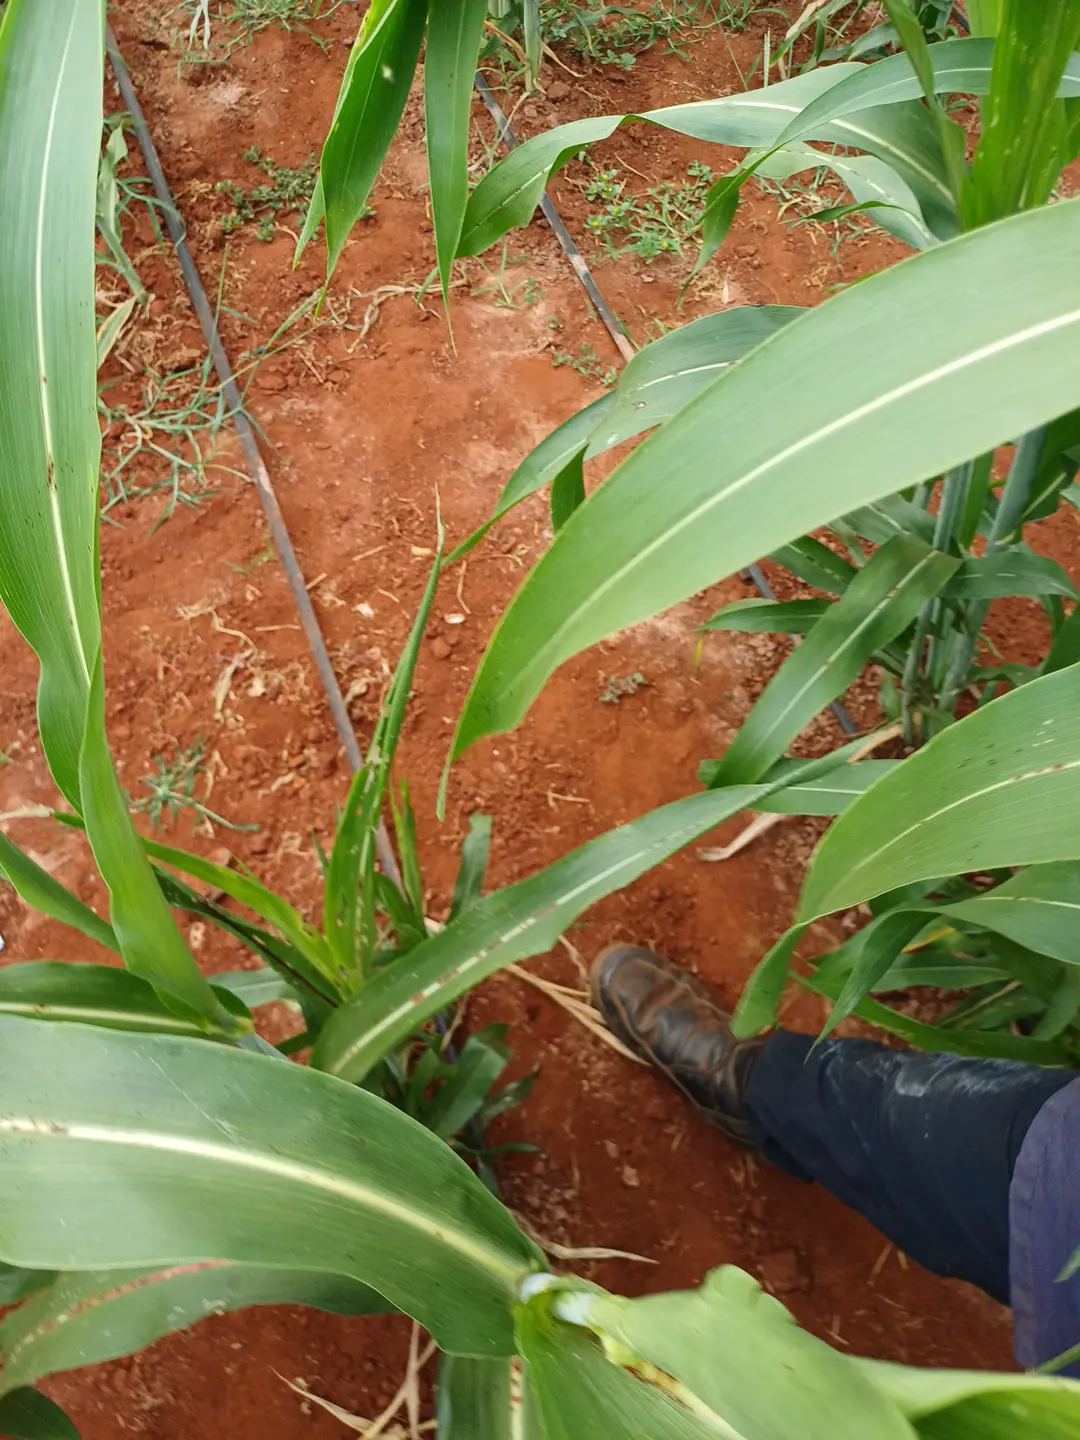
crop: sorghum
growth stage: heading tuber
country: Kenya
